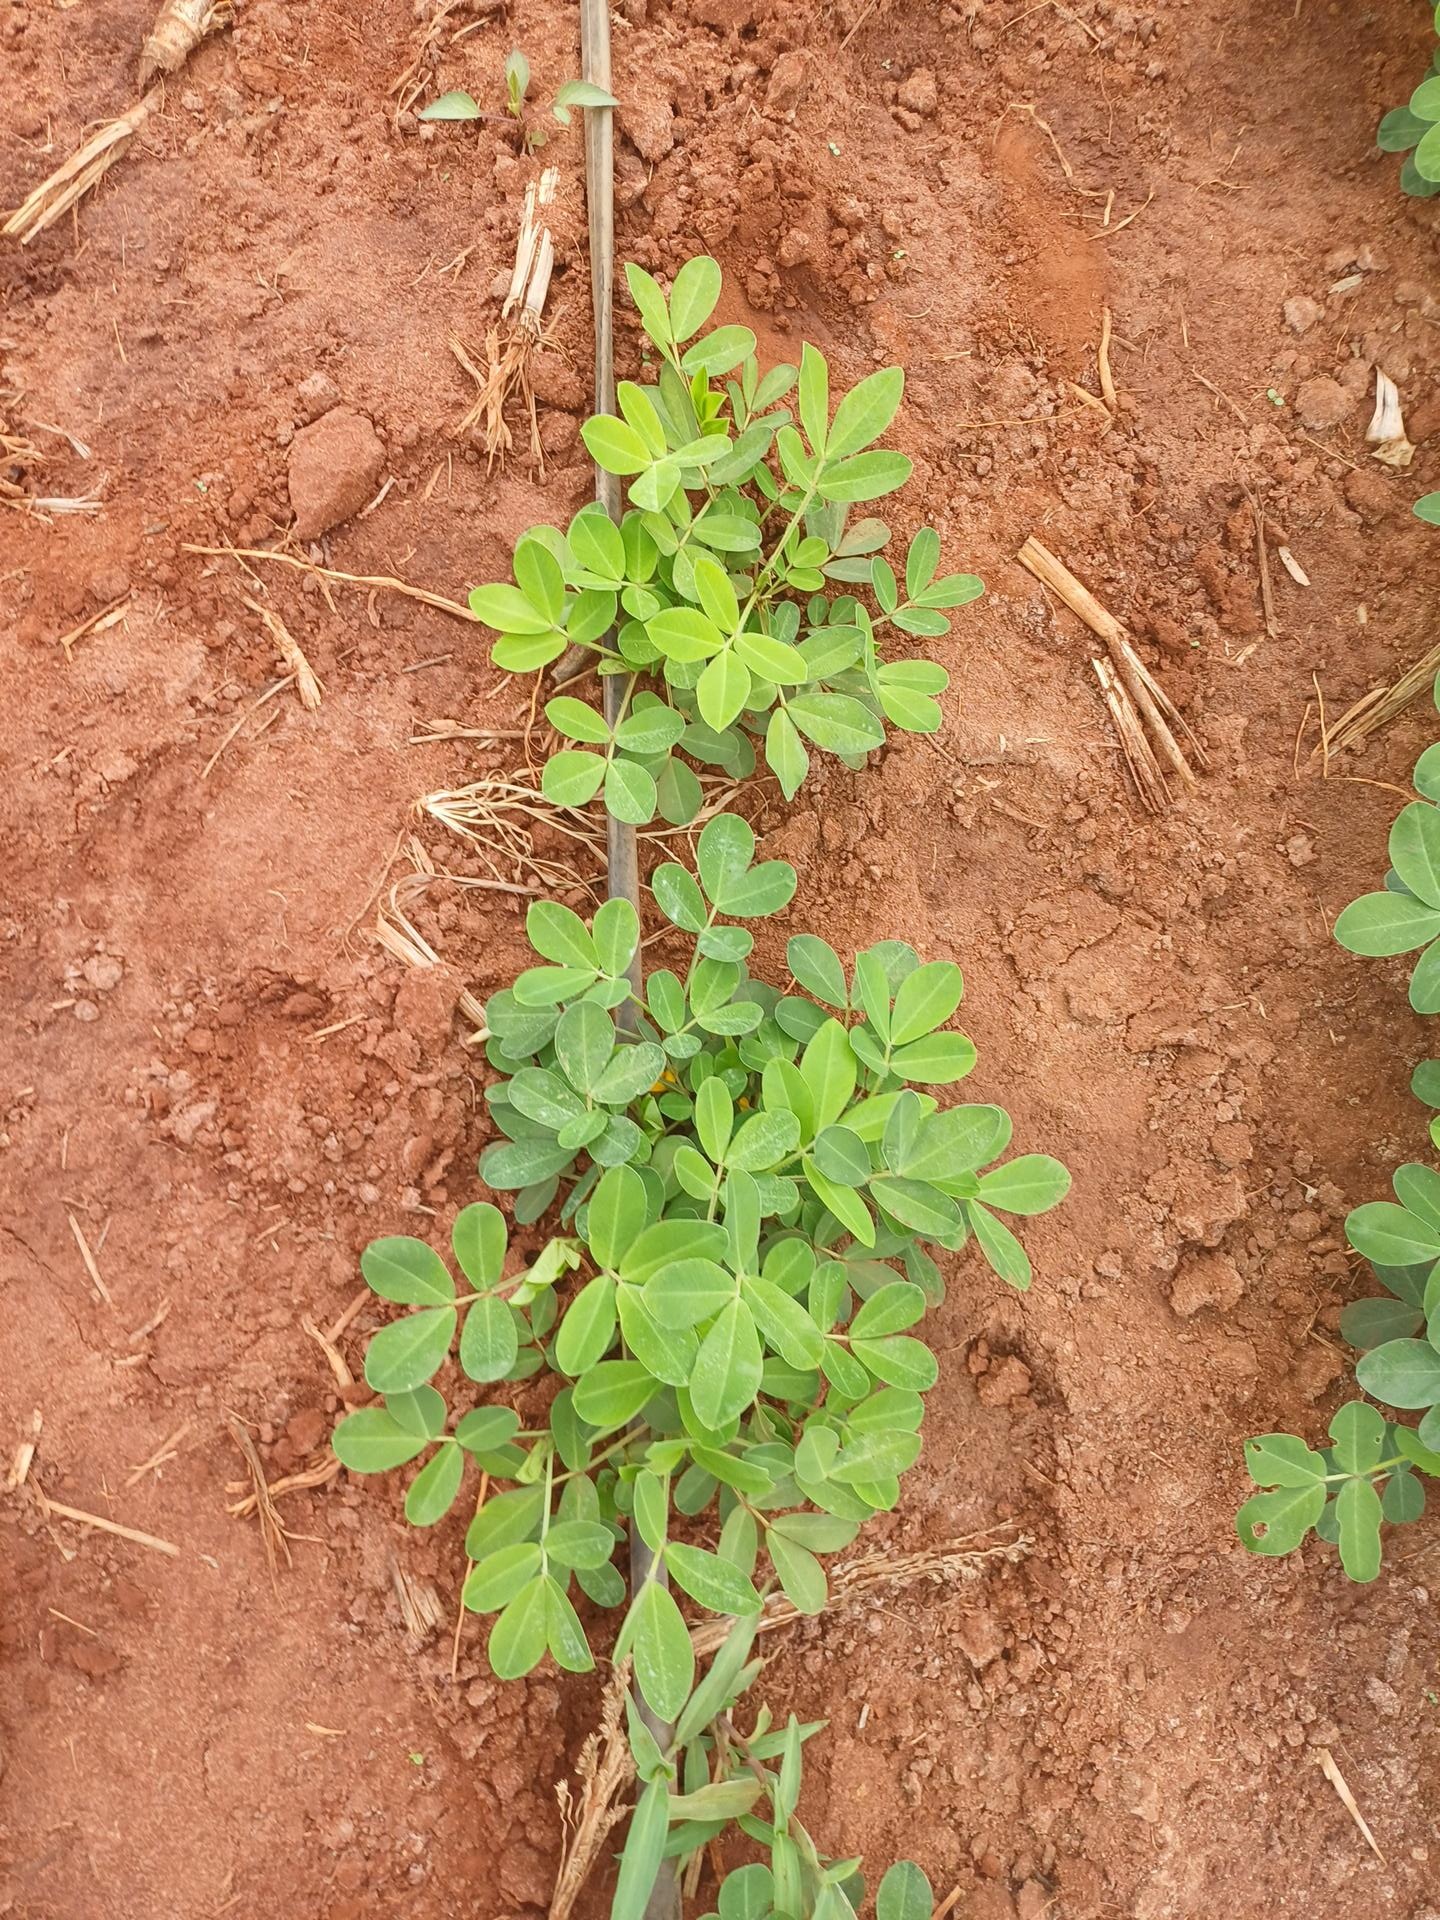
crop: groundnut
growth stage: flowering
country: Kenya
